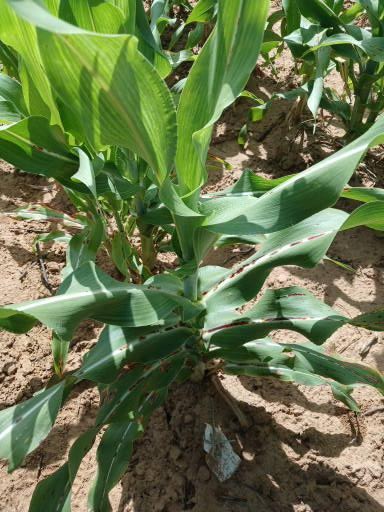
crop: sorghum
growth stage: vegetative
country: Senegal
